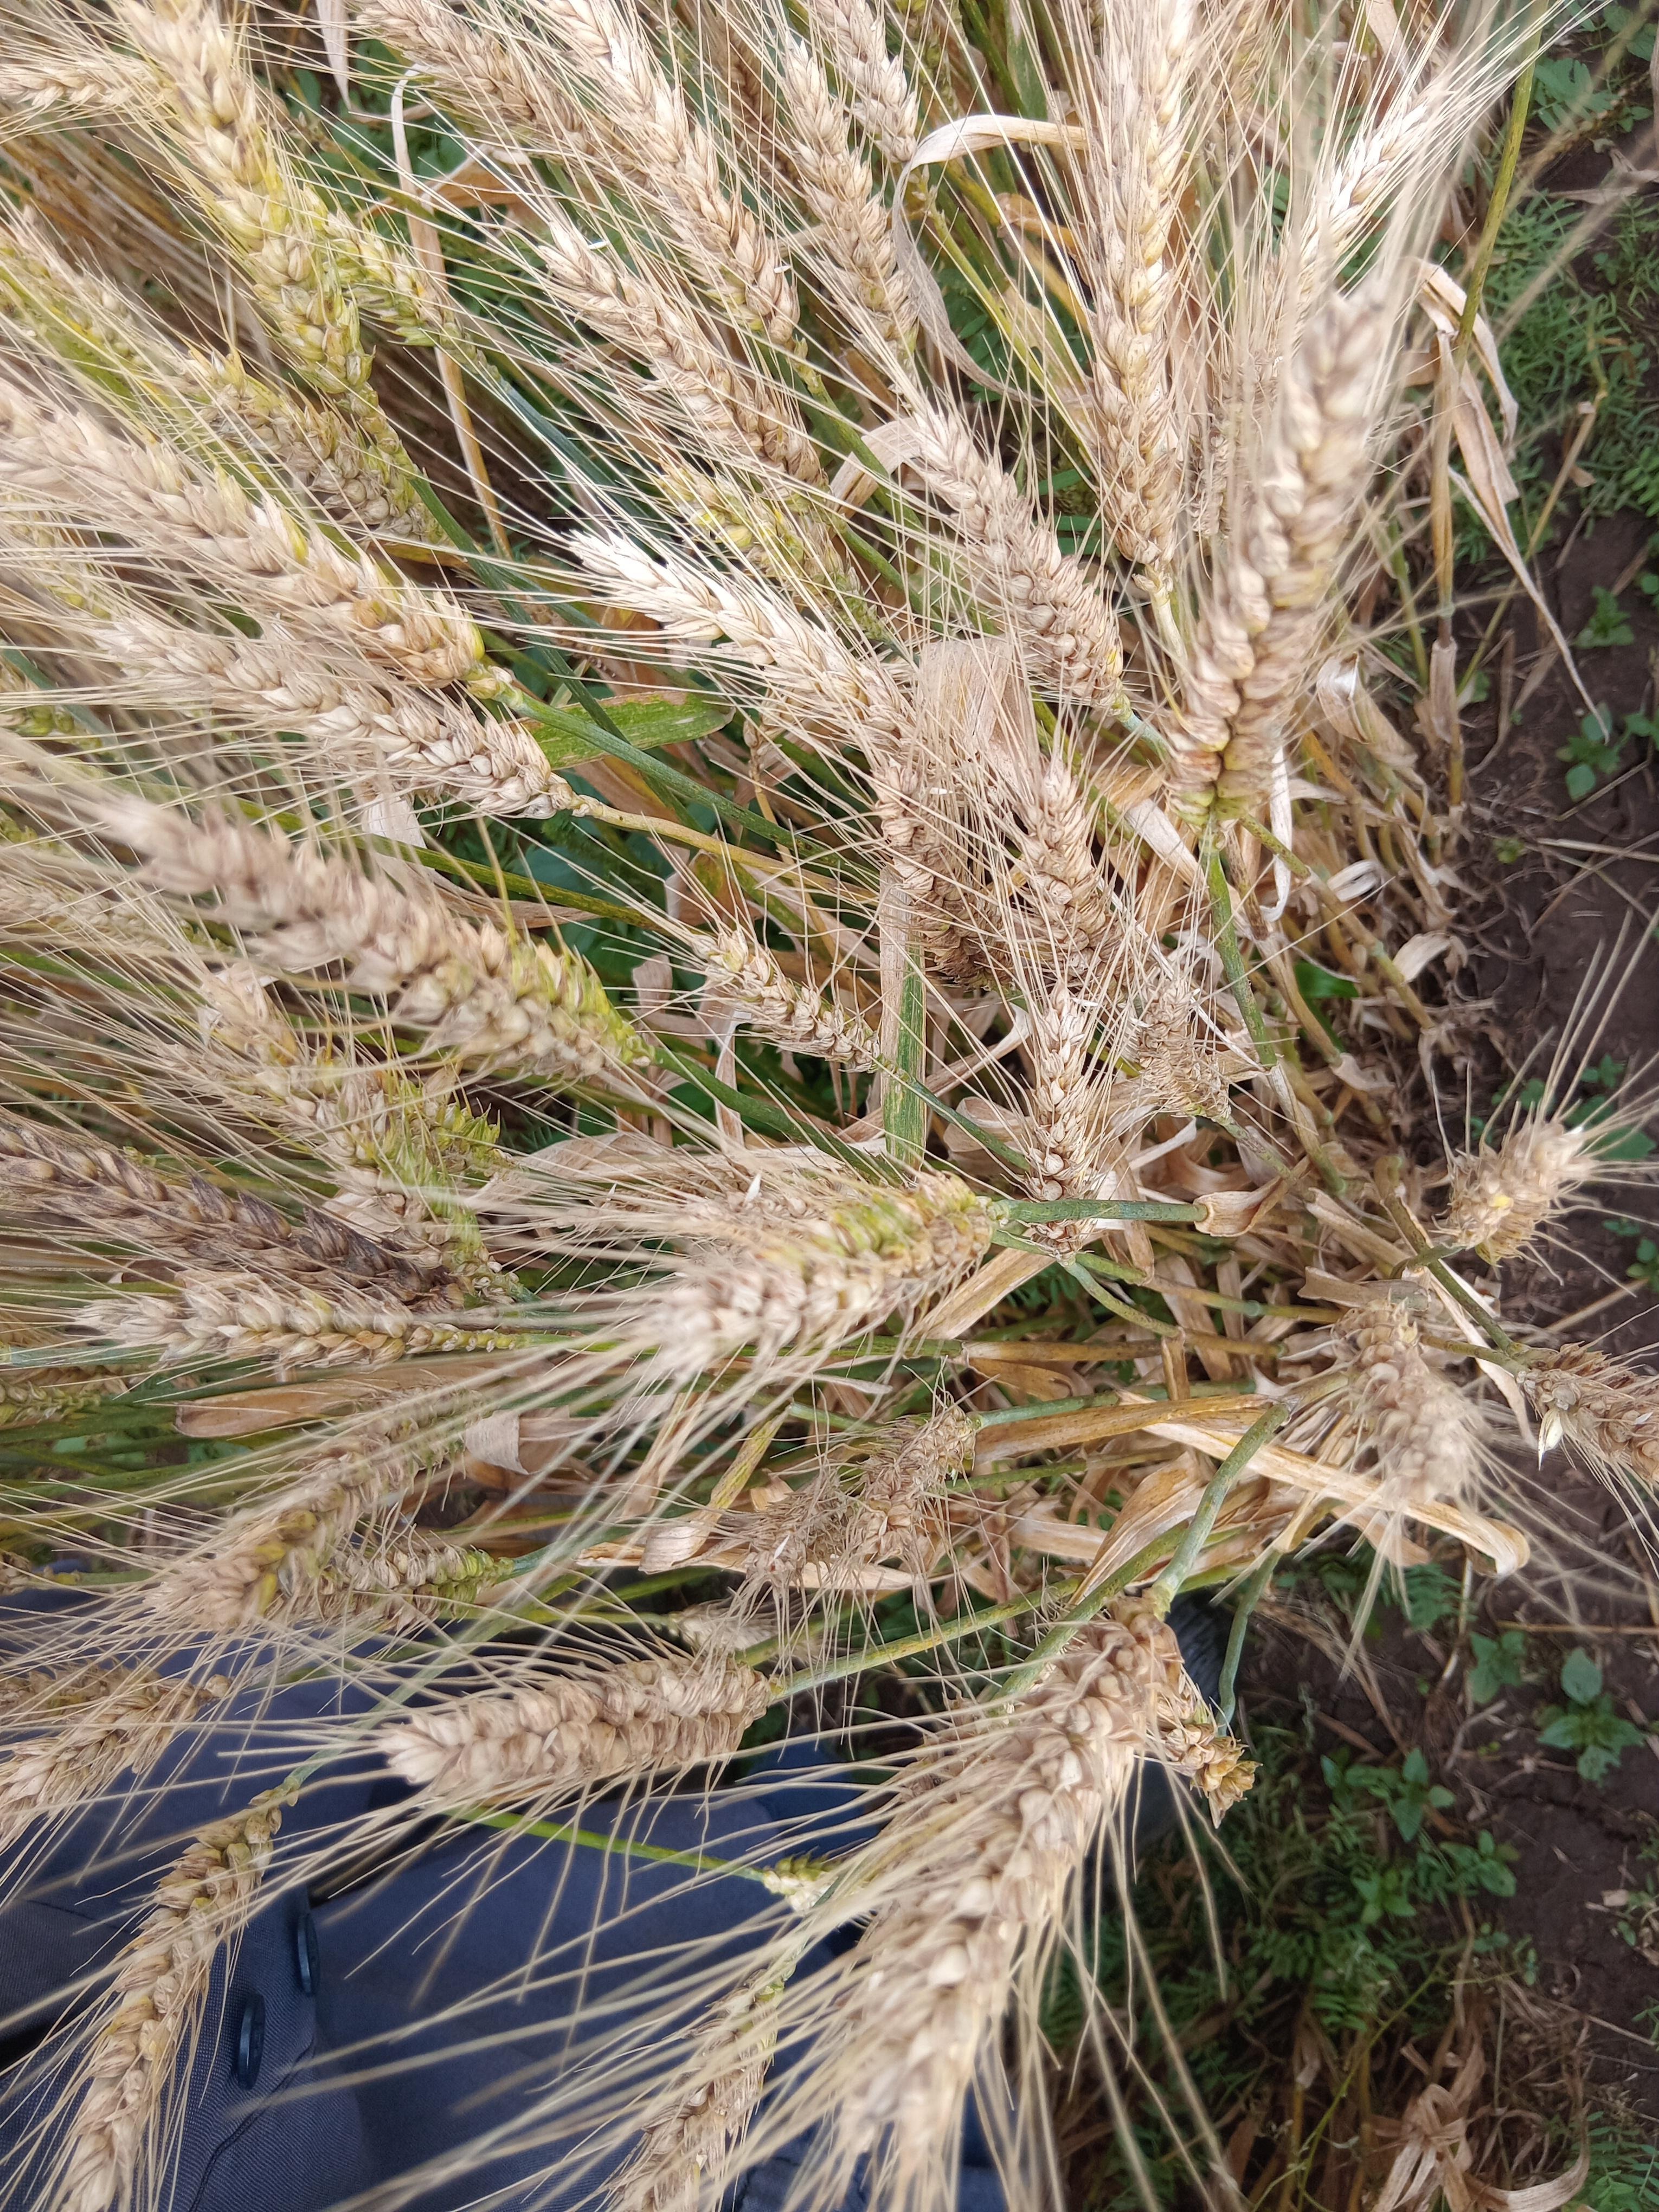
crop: wheat
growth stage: maturity
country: Kenya
